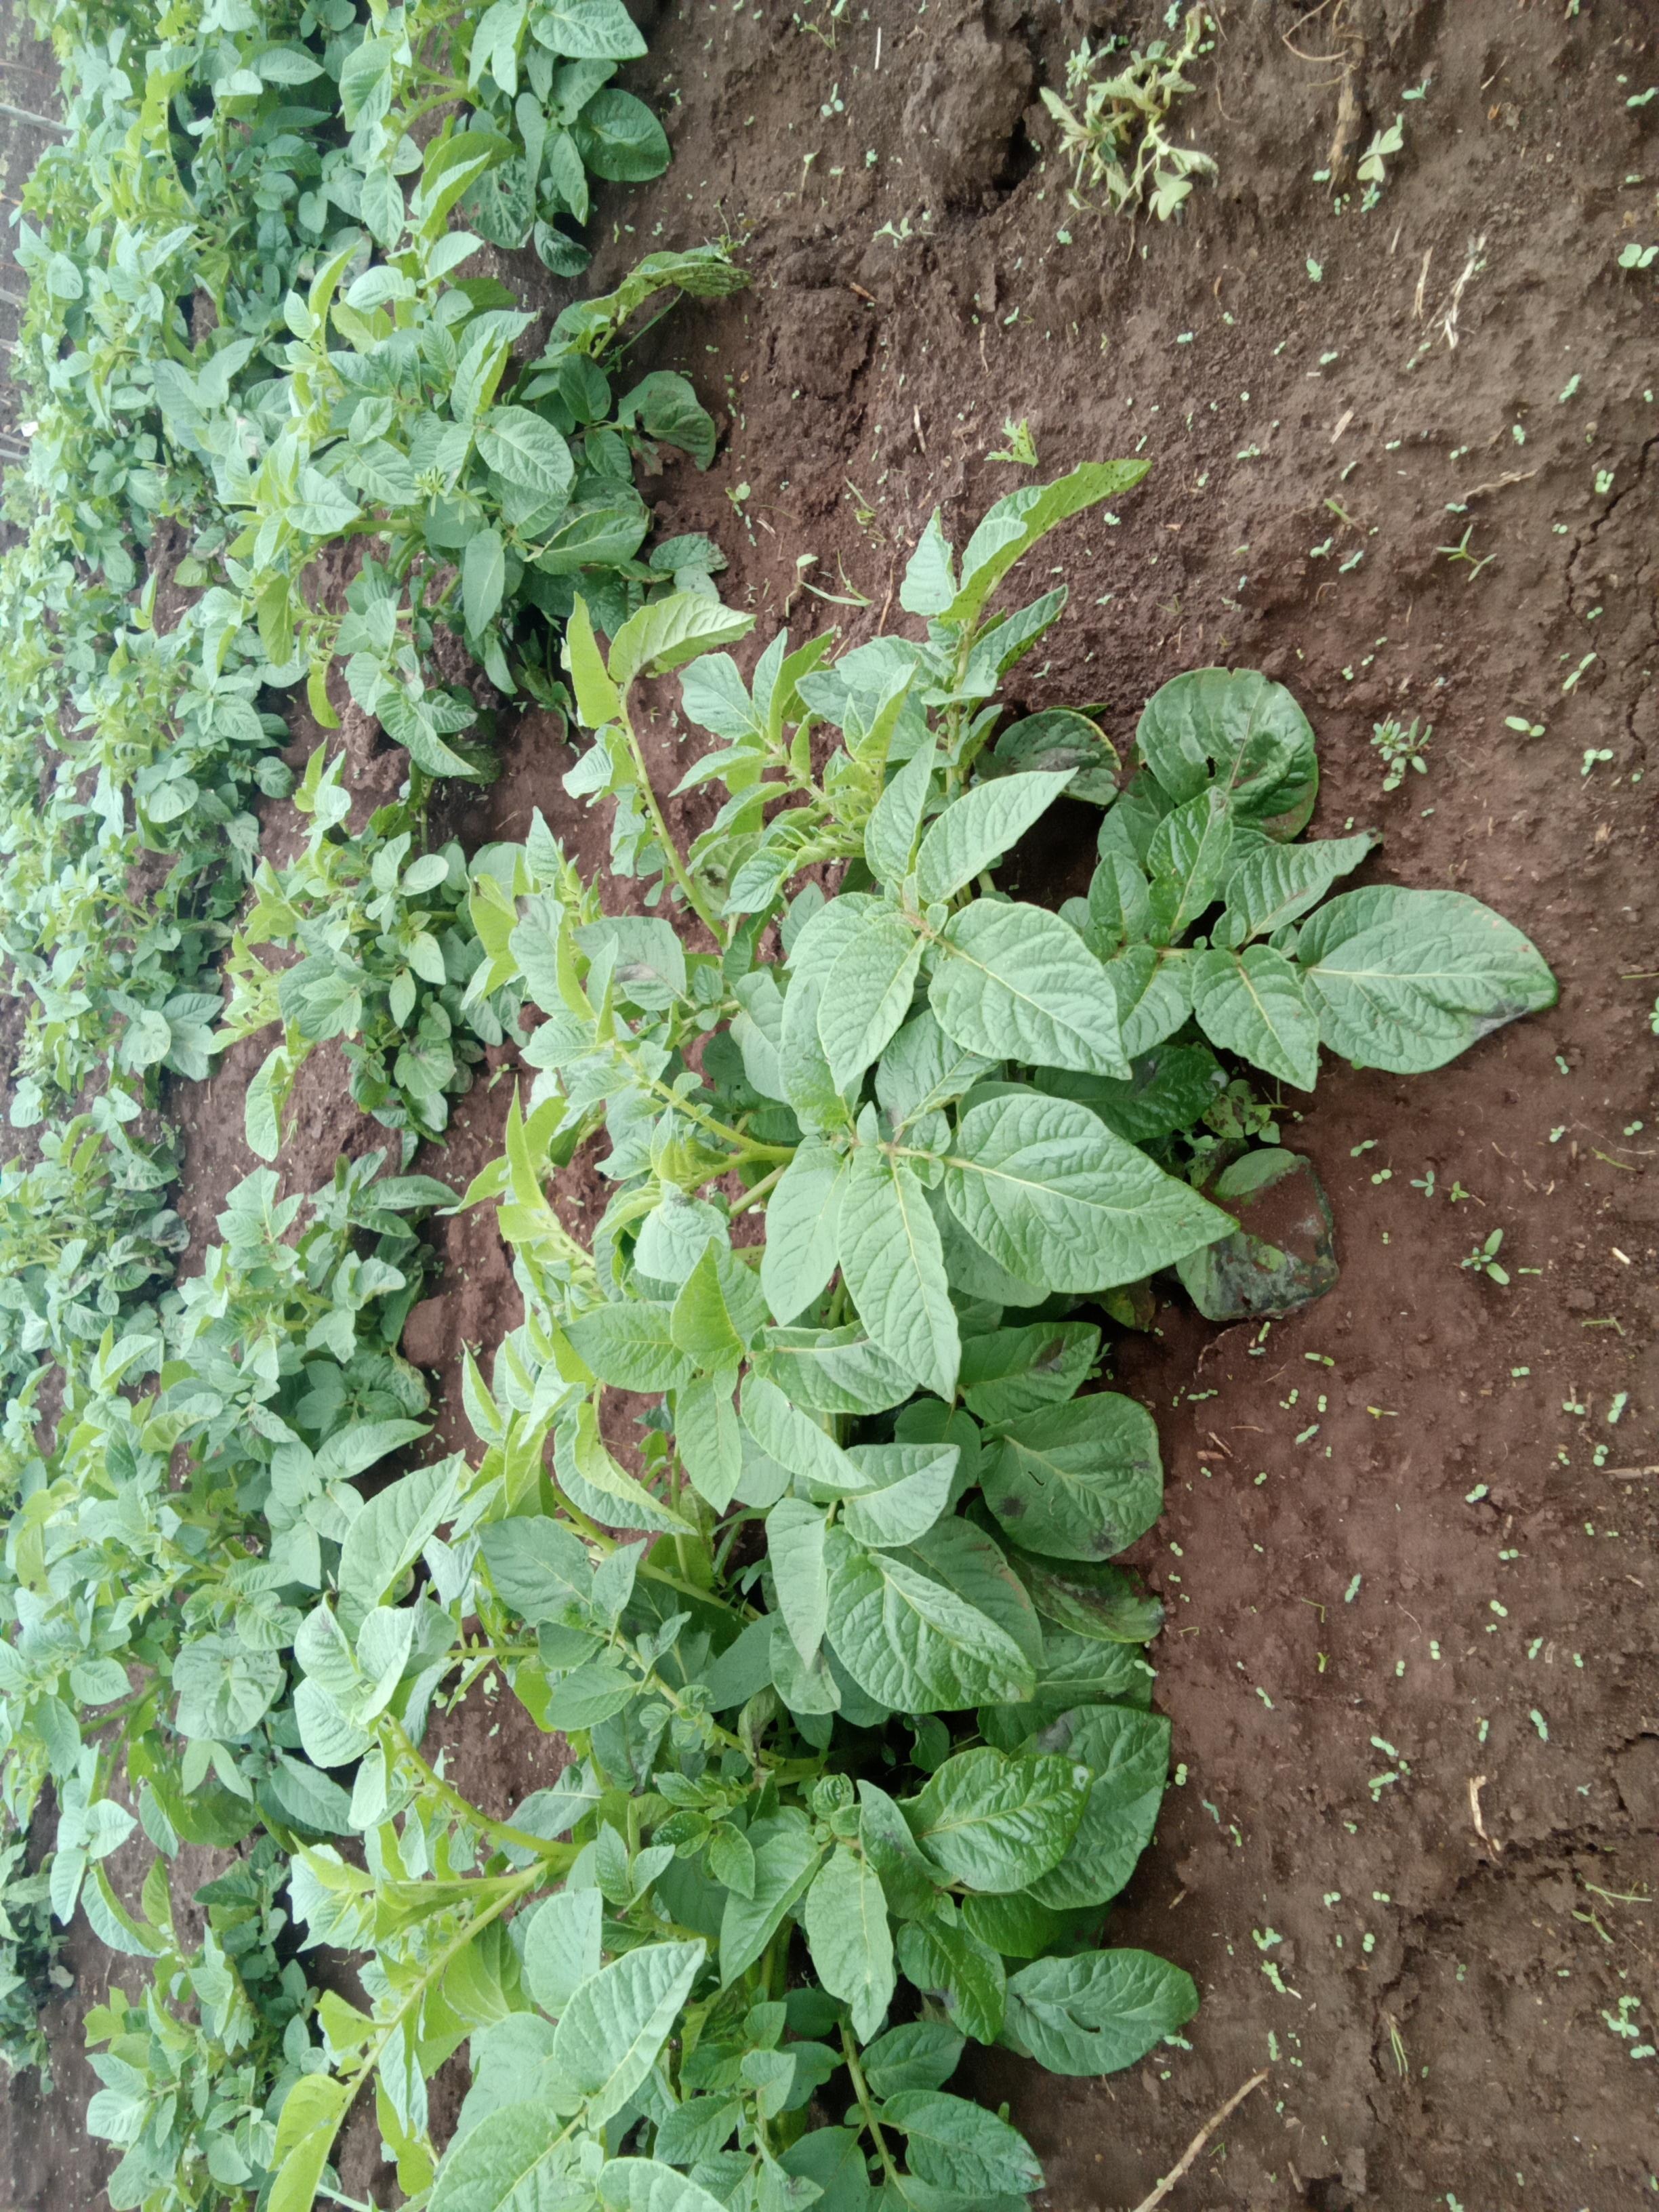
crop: potato
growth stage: emergence
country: Kenya
